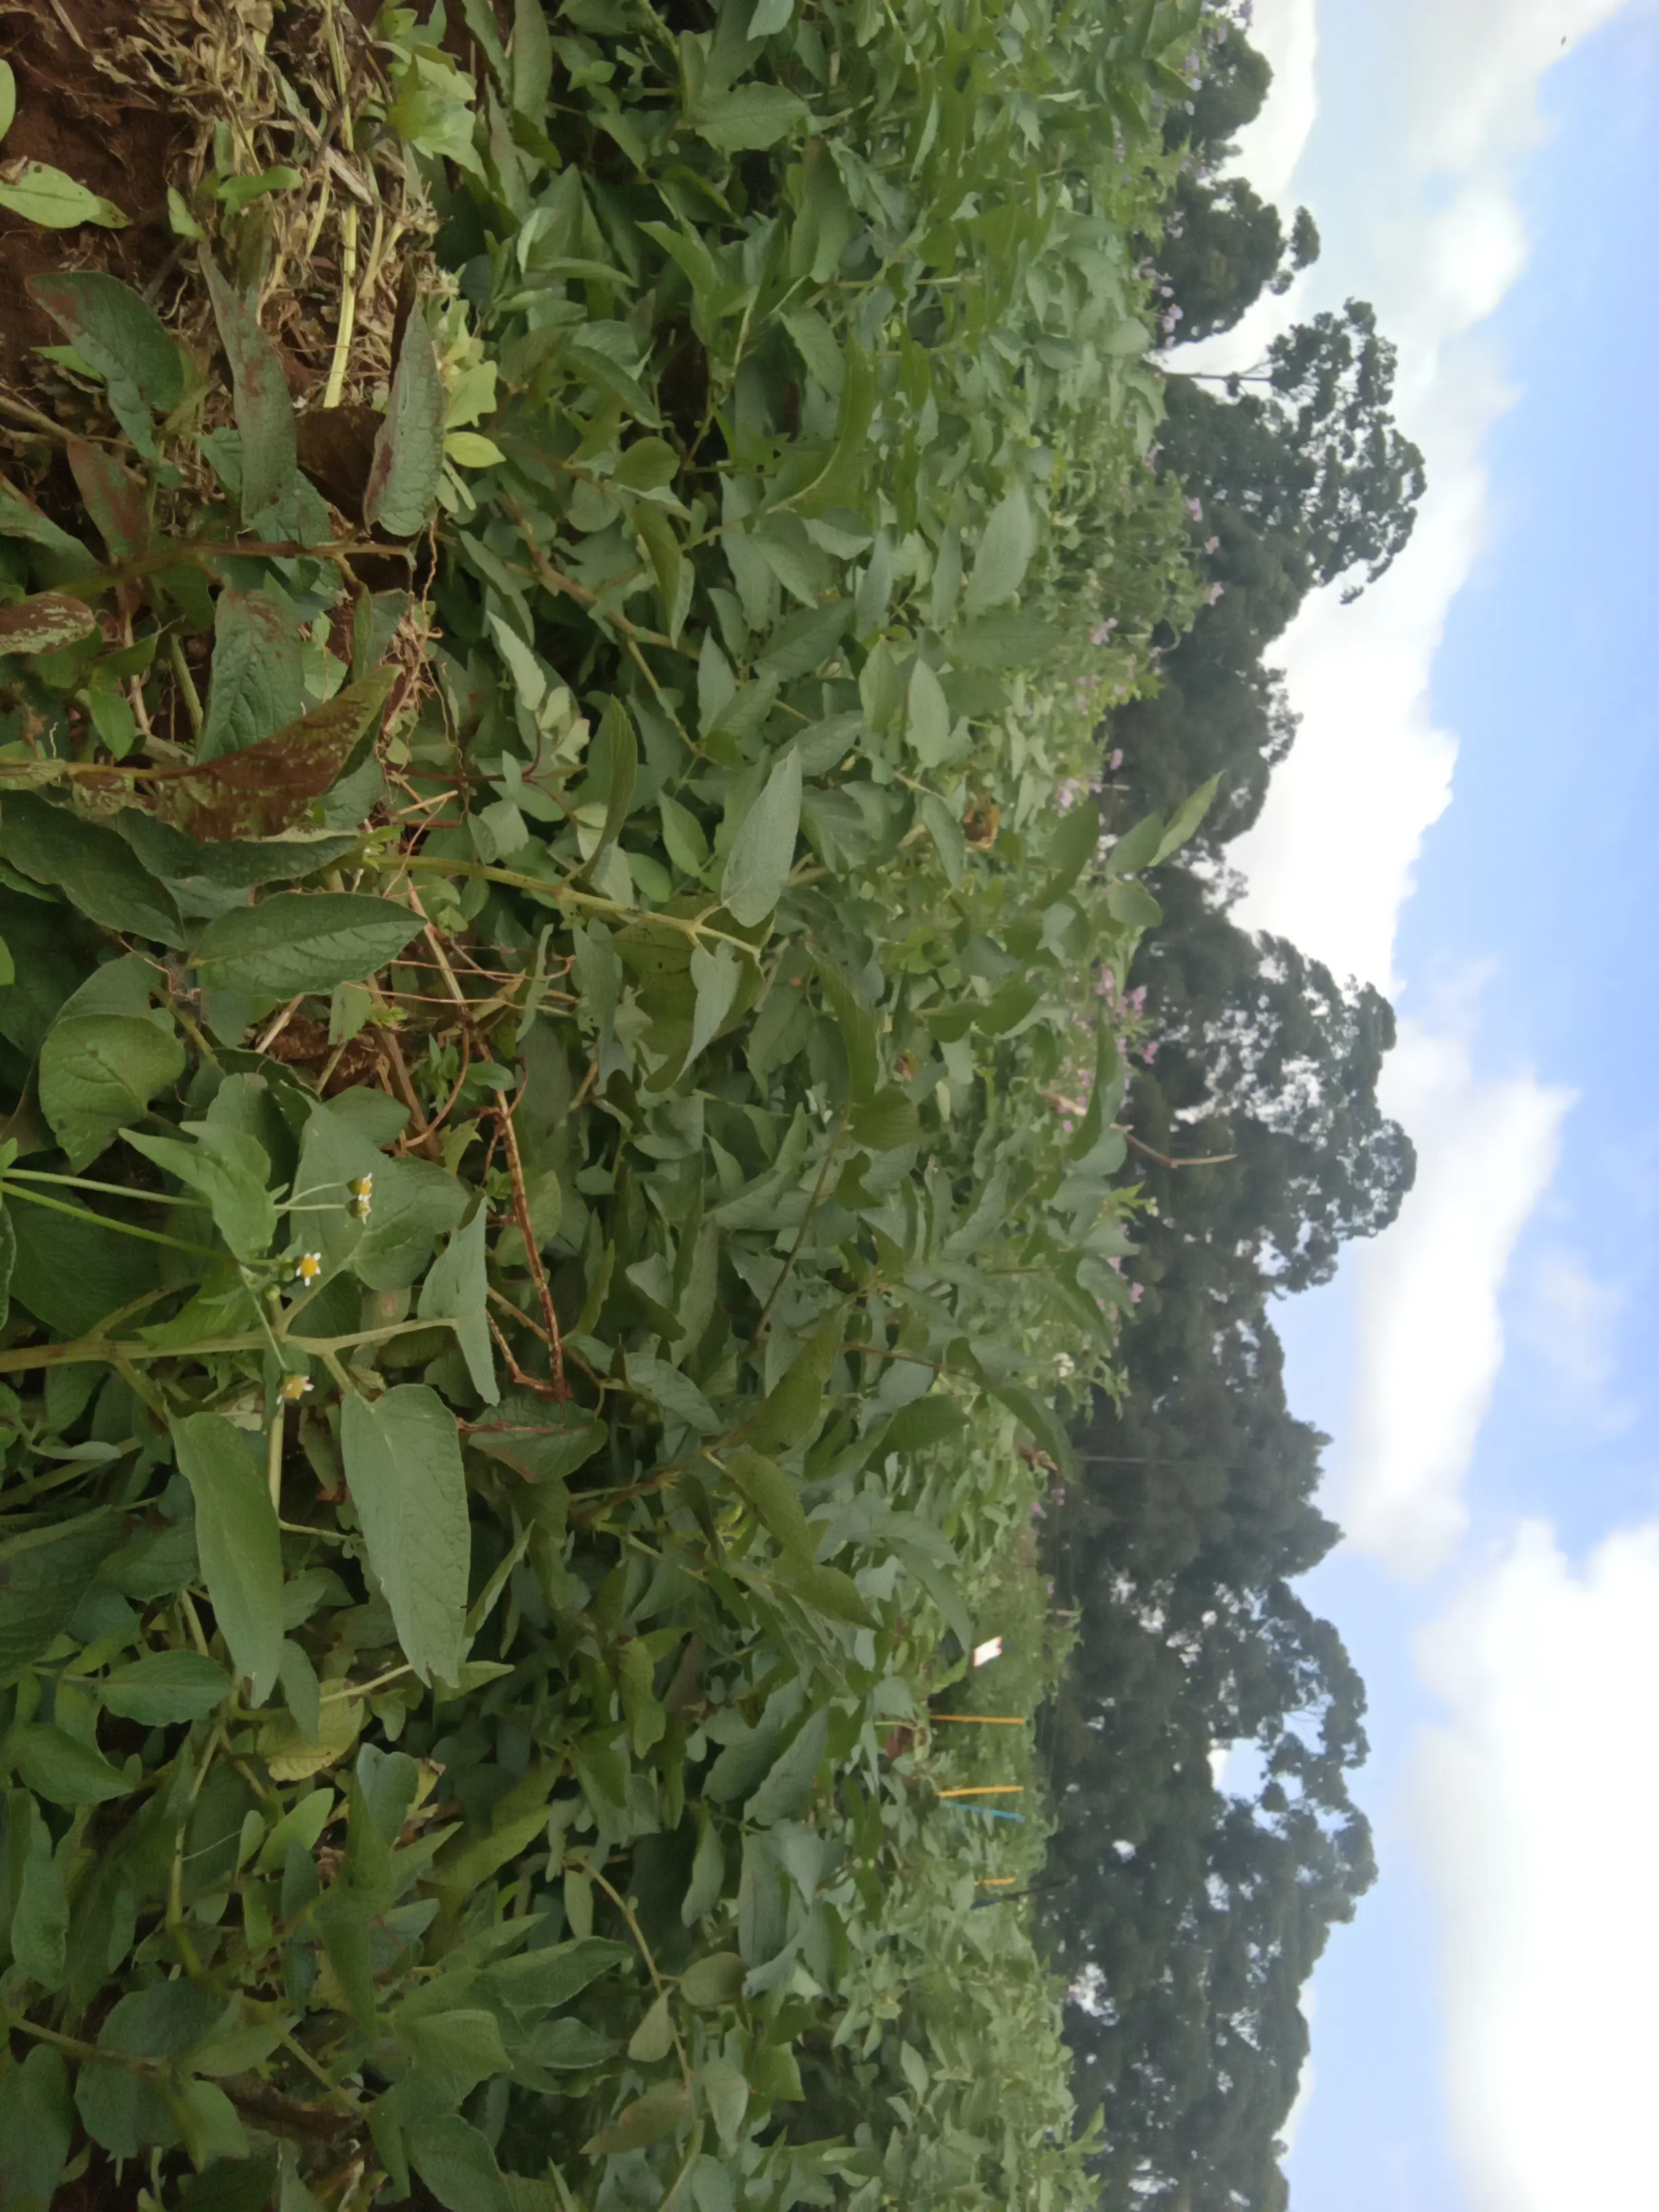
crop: potato
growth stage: harvest maturity
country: Kenya
